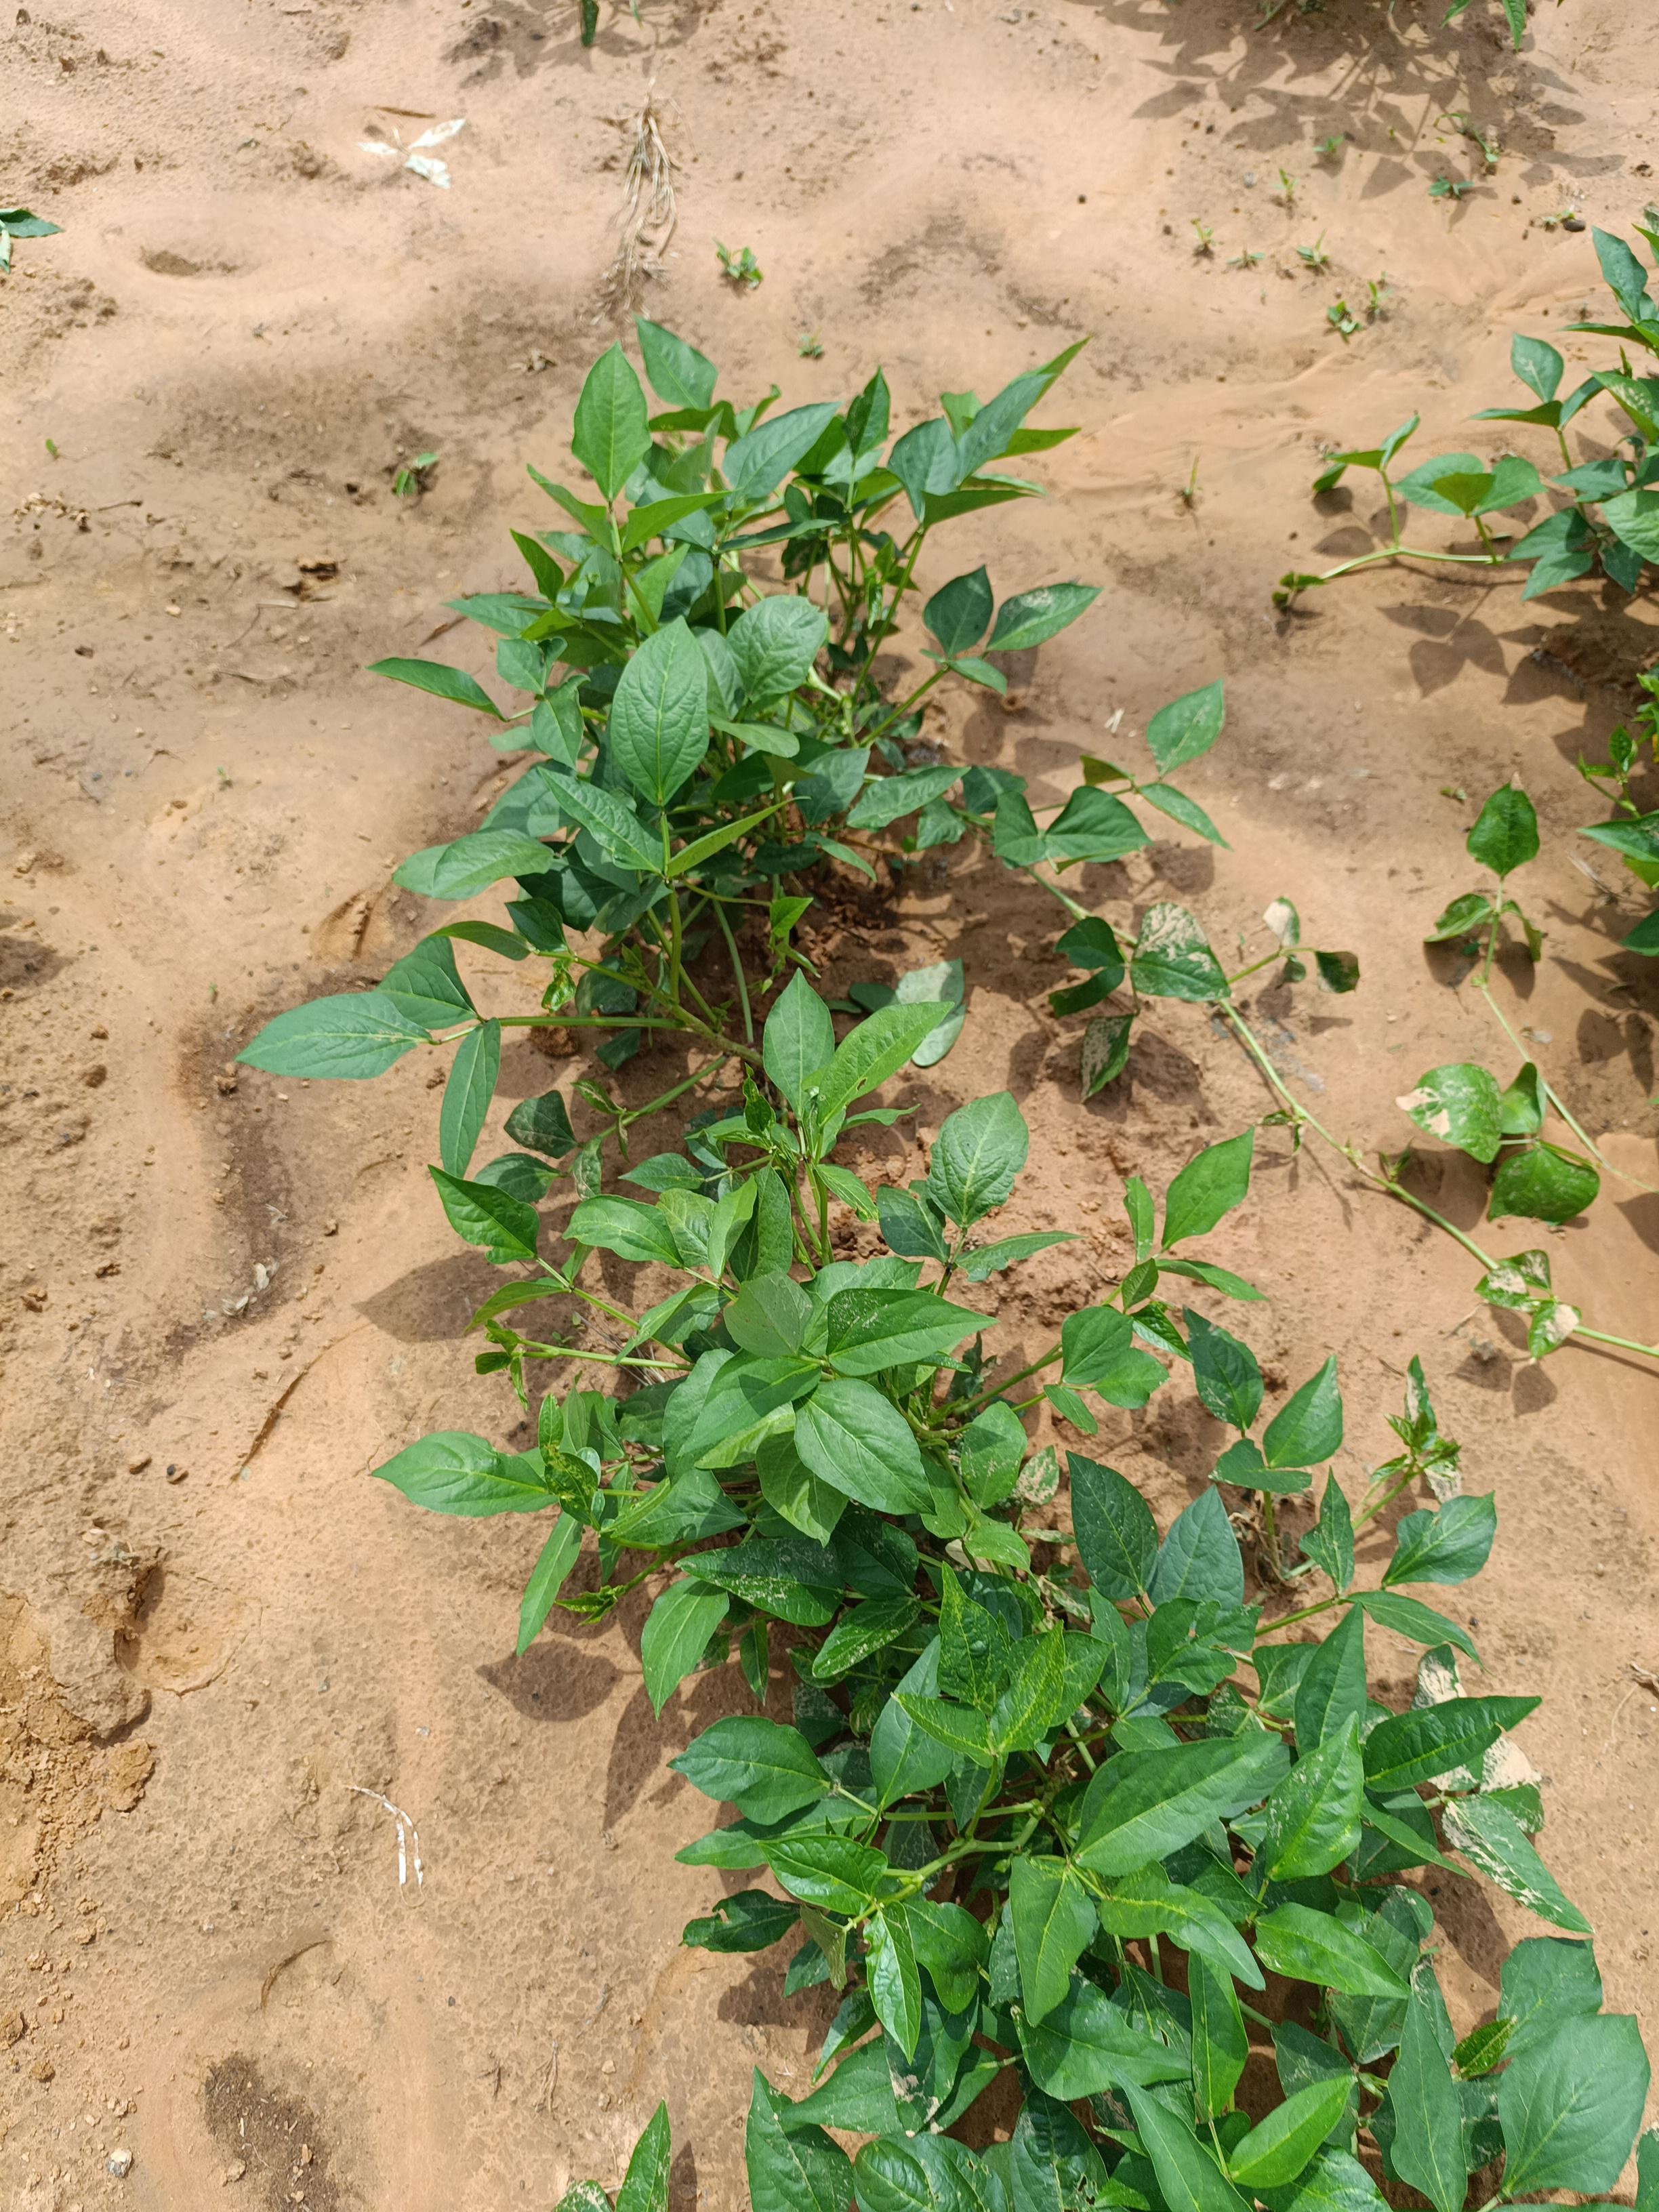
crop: cowpea
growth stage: emergence
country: Nigeria
